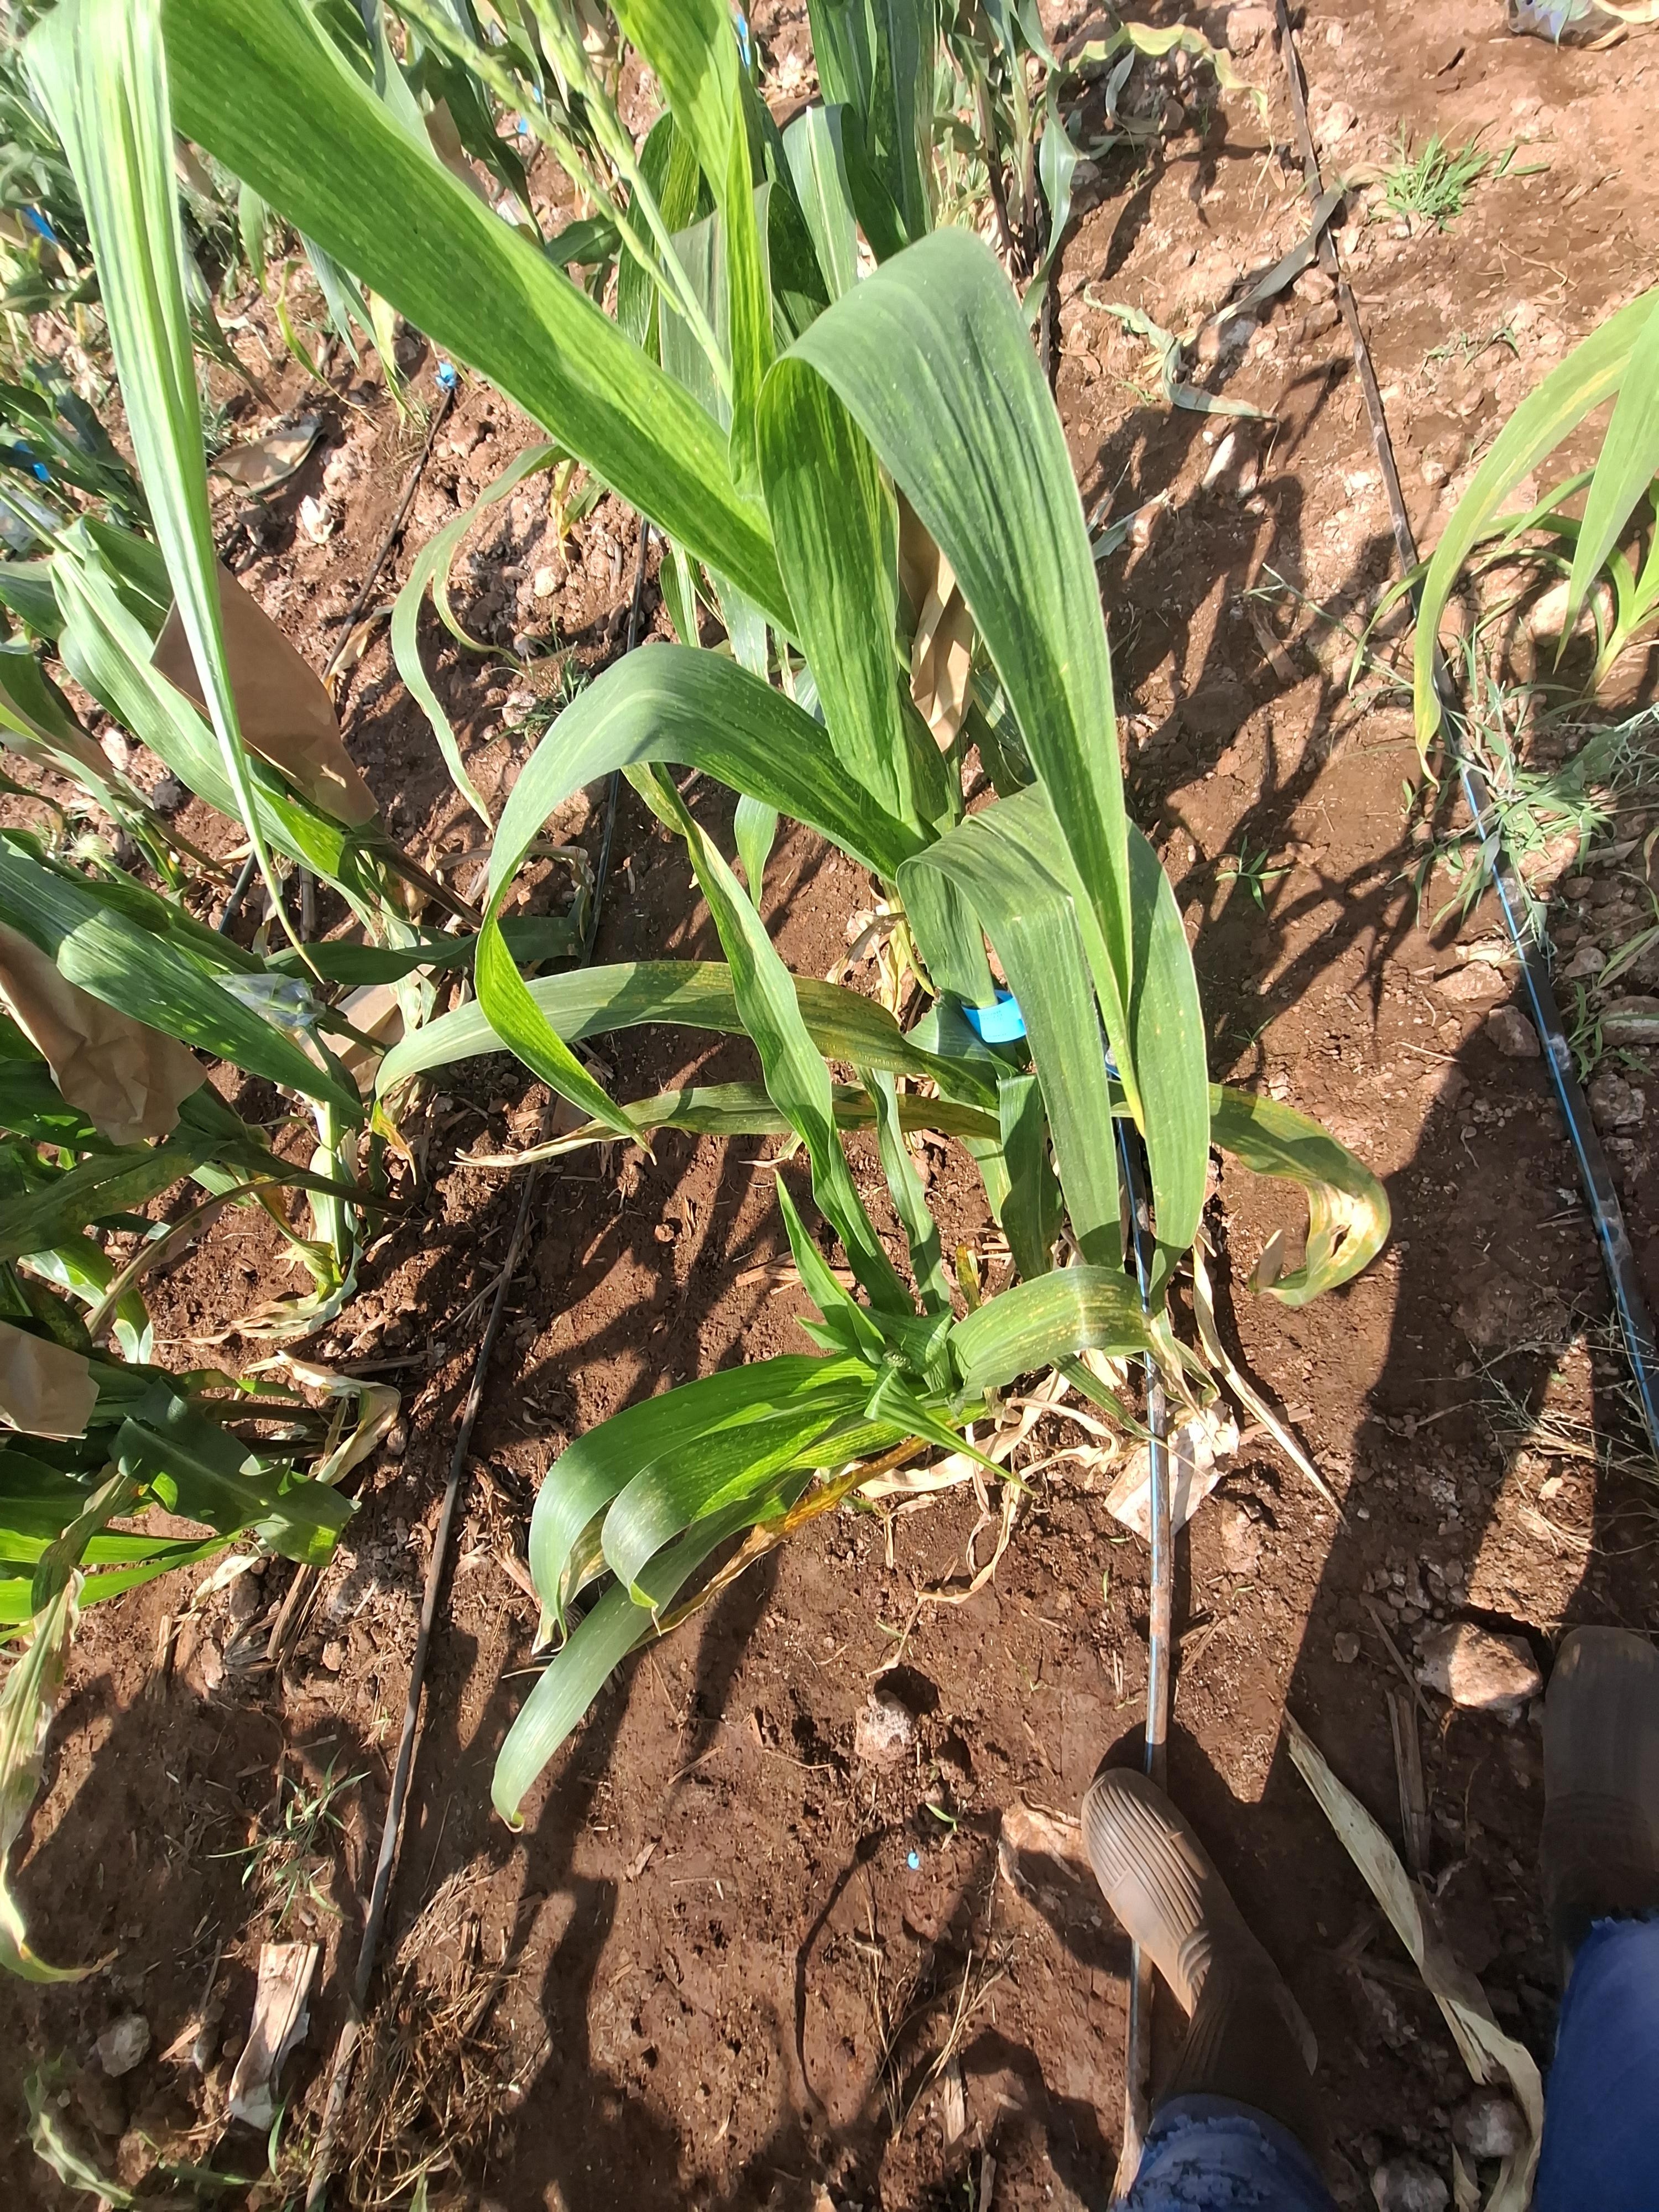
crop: maize
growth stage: flowering
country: Kenya
